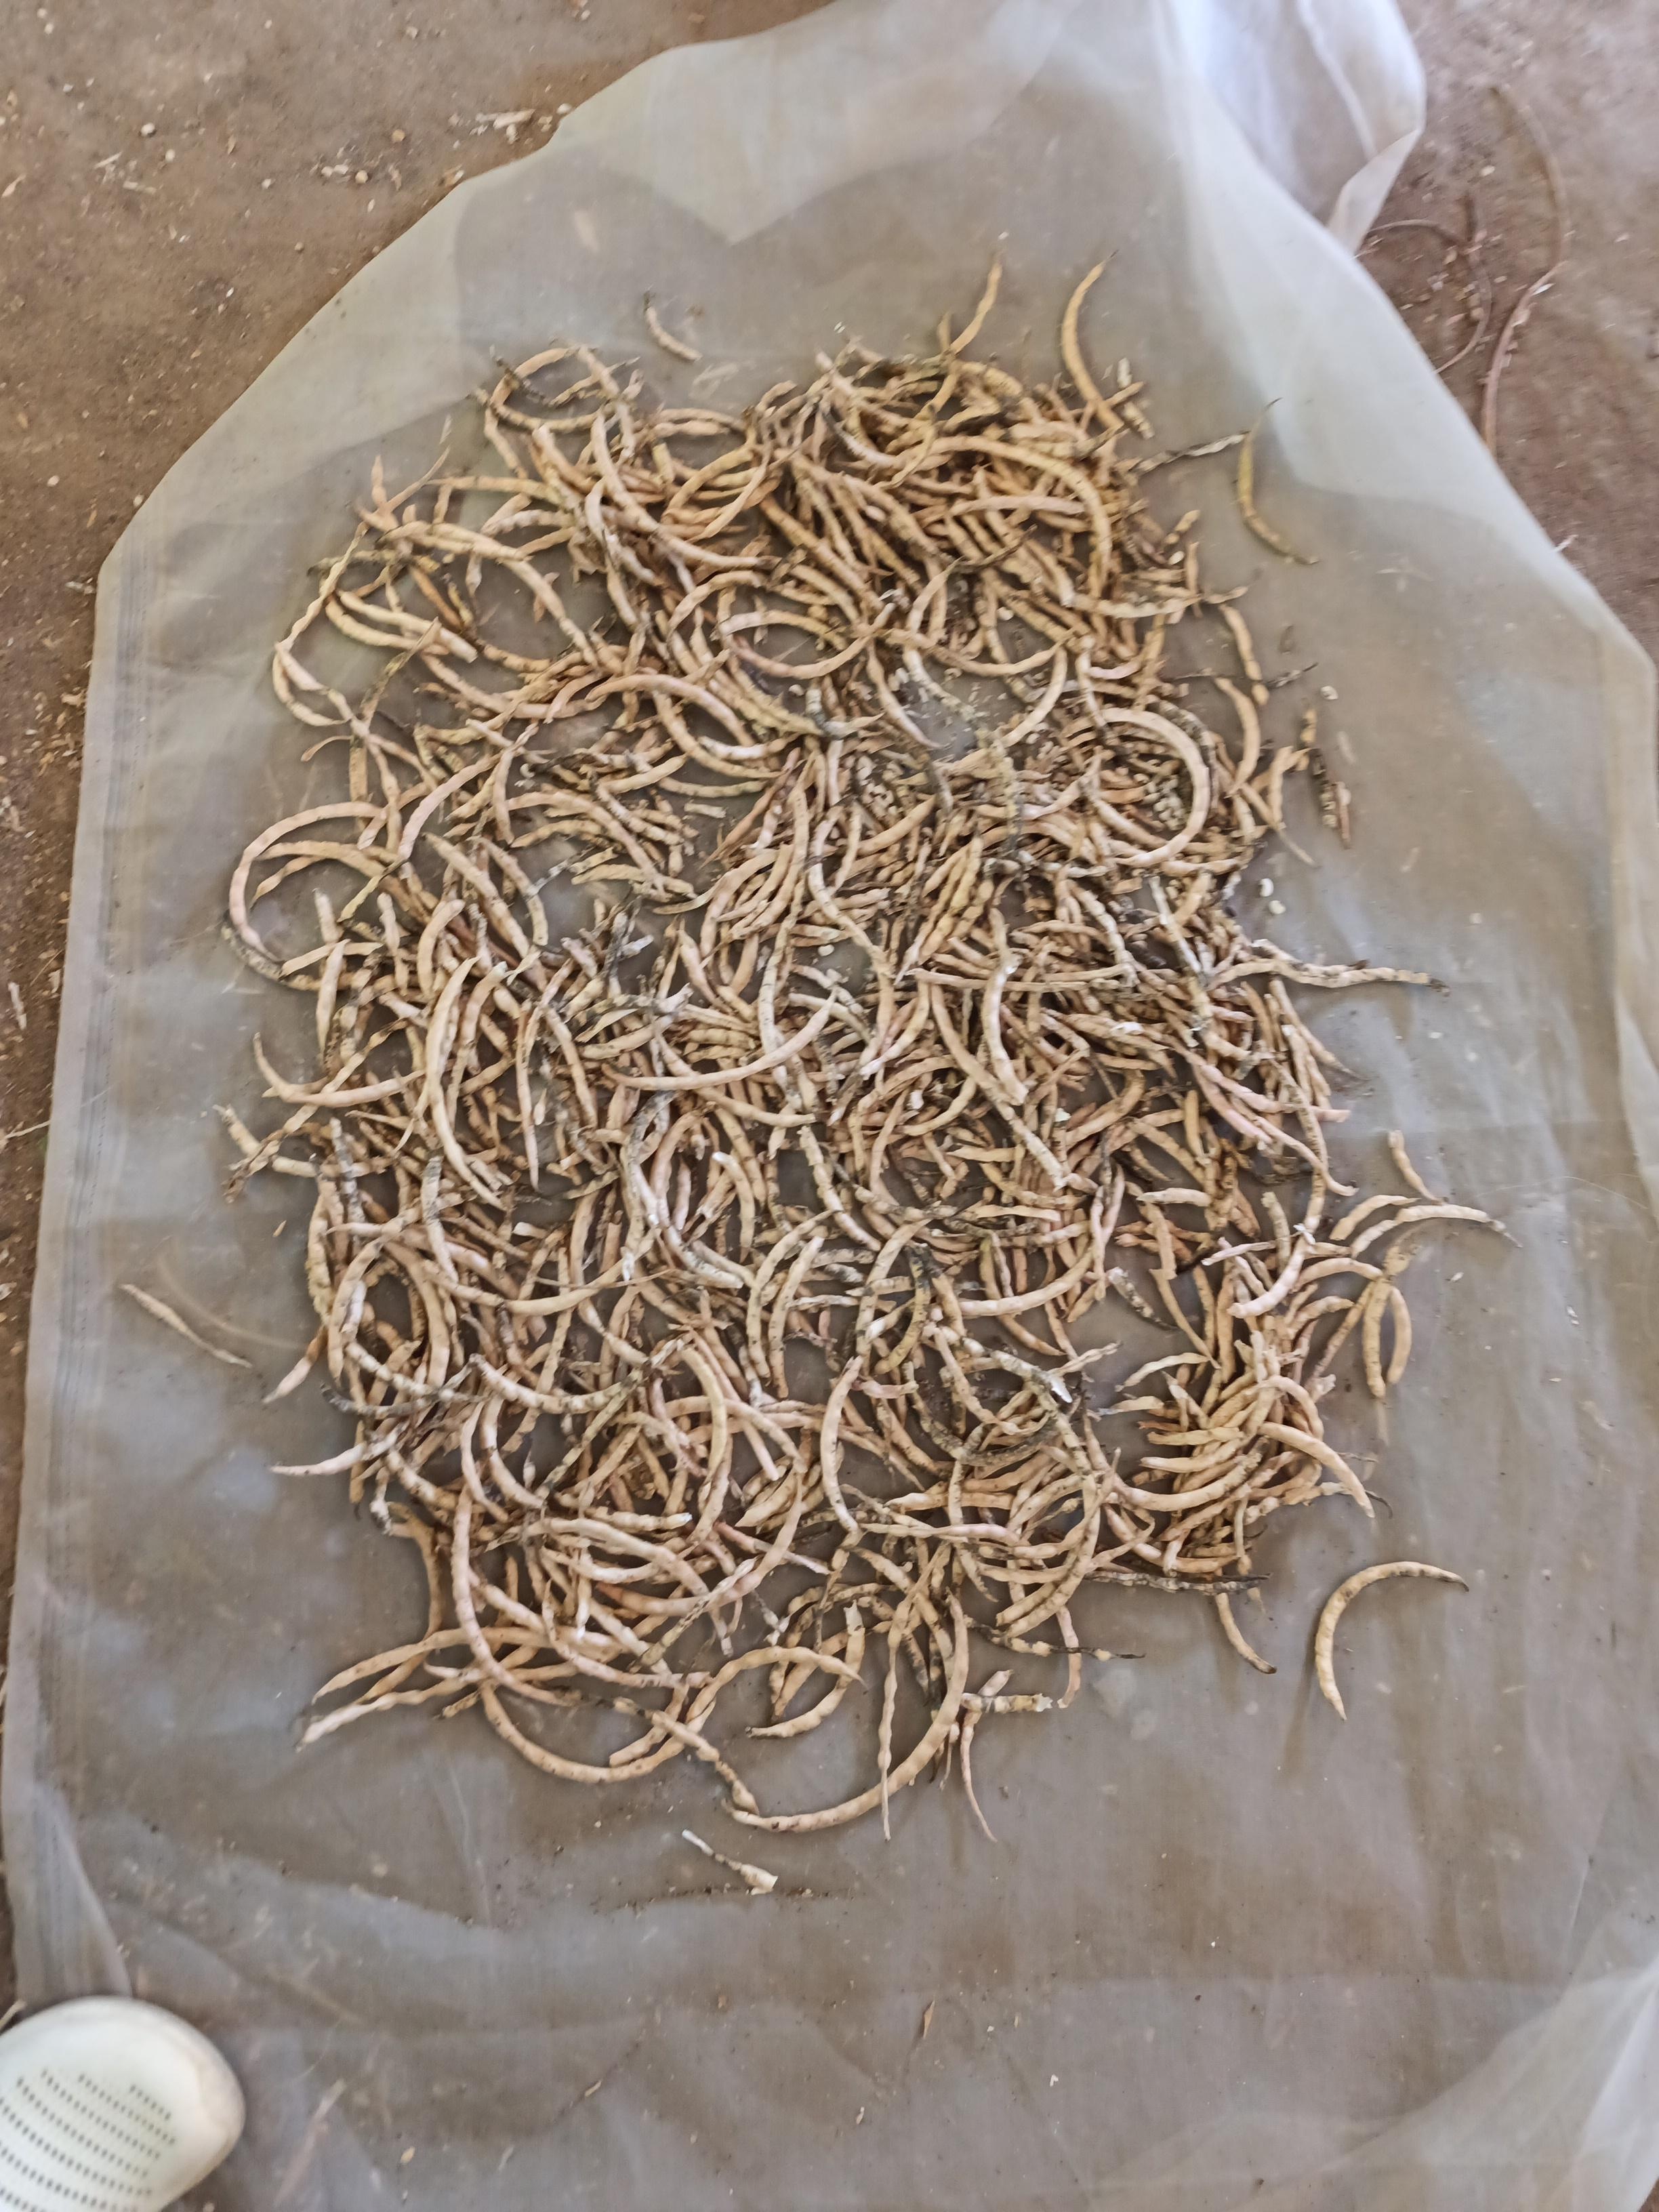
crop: cowpea
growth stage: harvest
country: Nigeria
